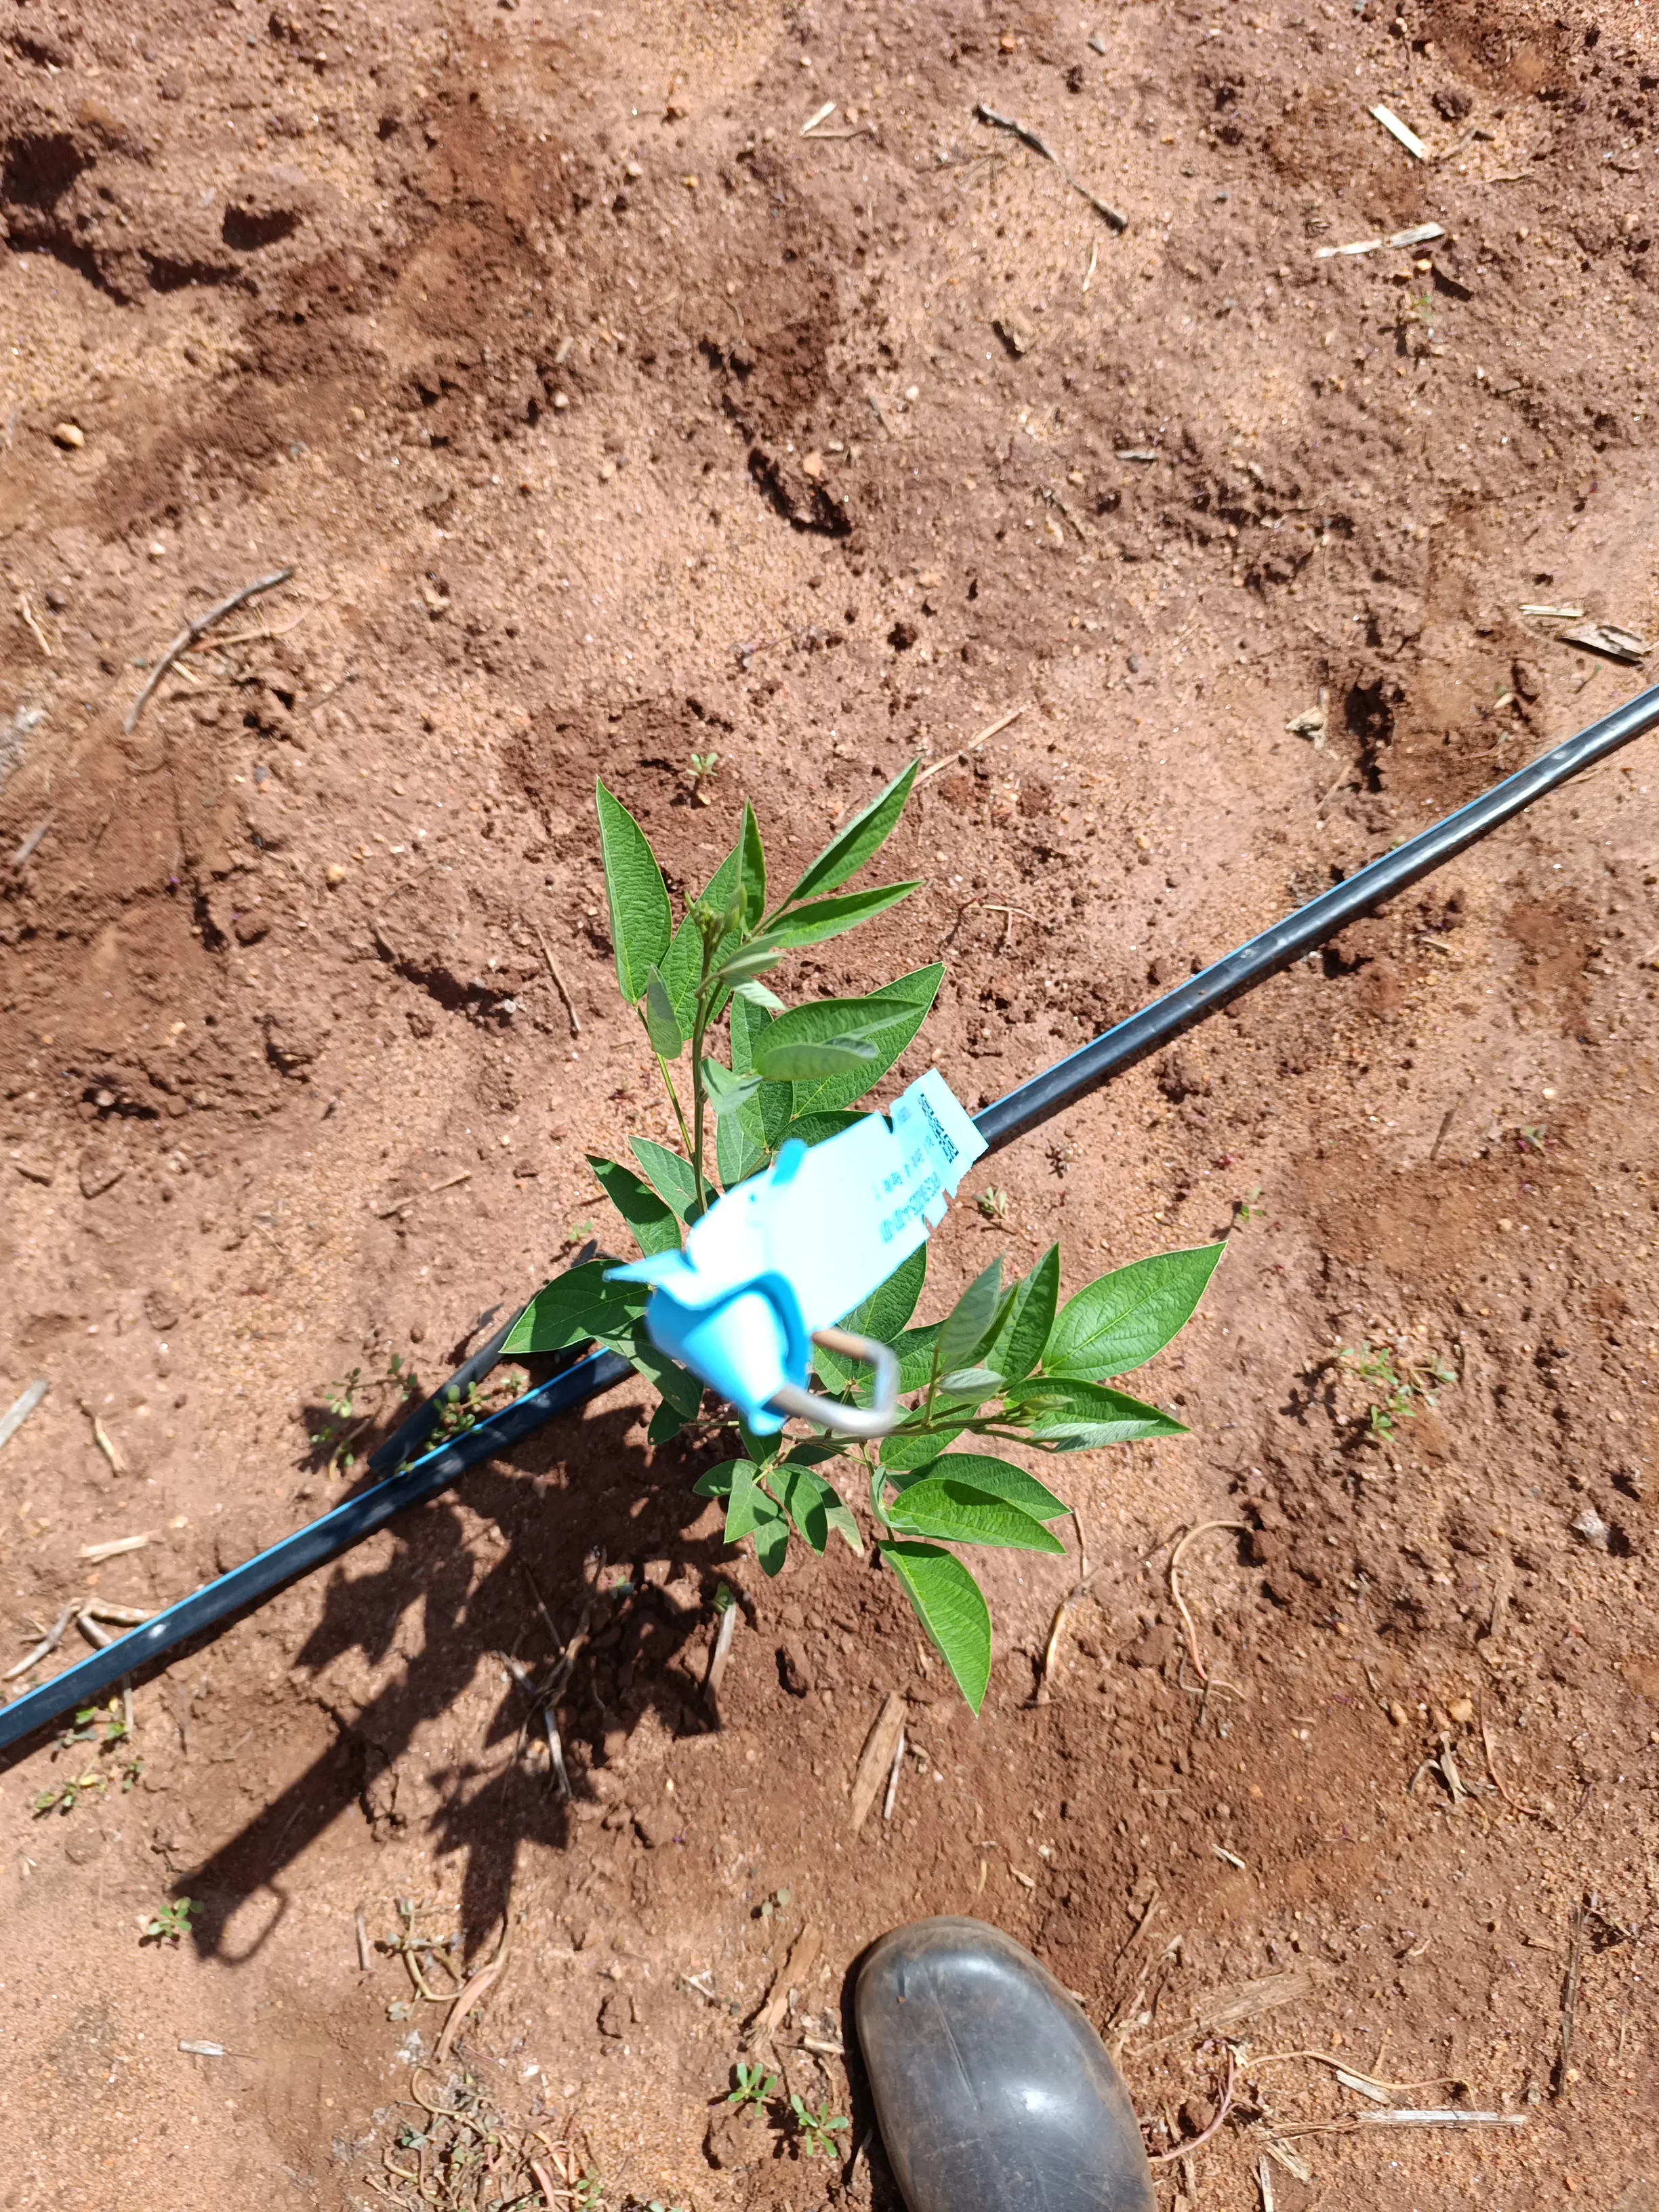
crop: pigeonpea
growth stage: flowering
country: Kenya
